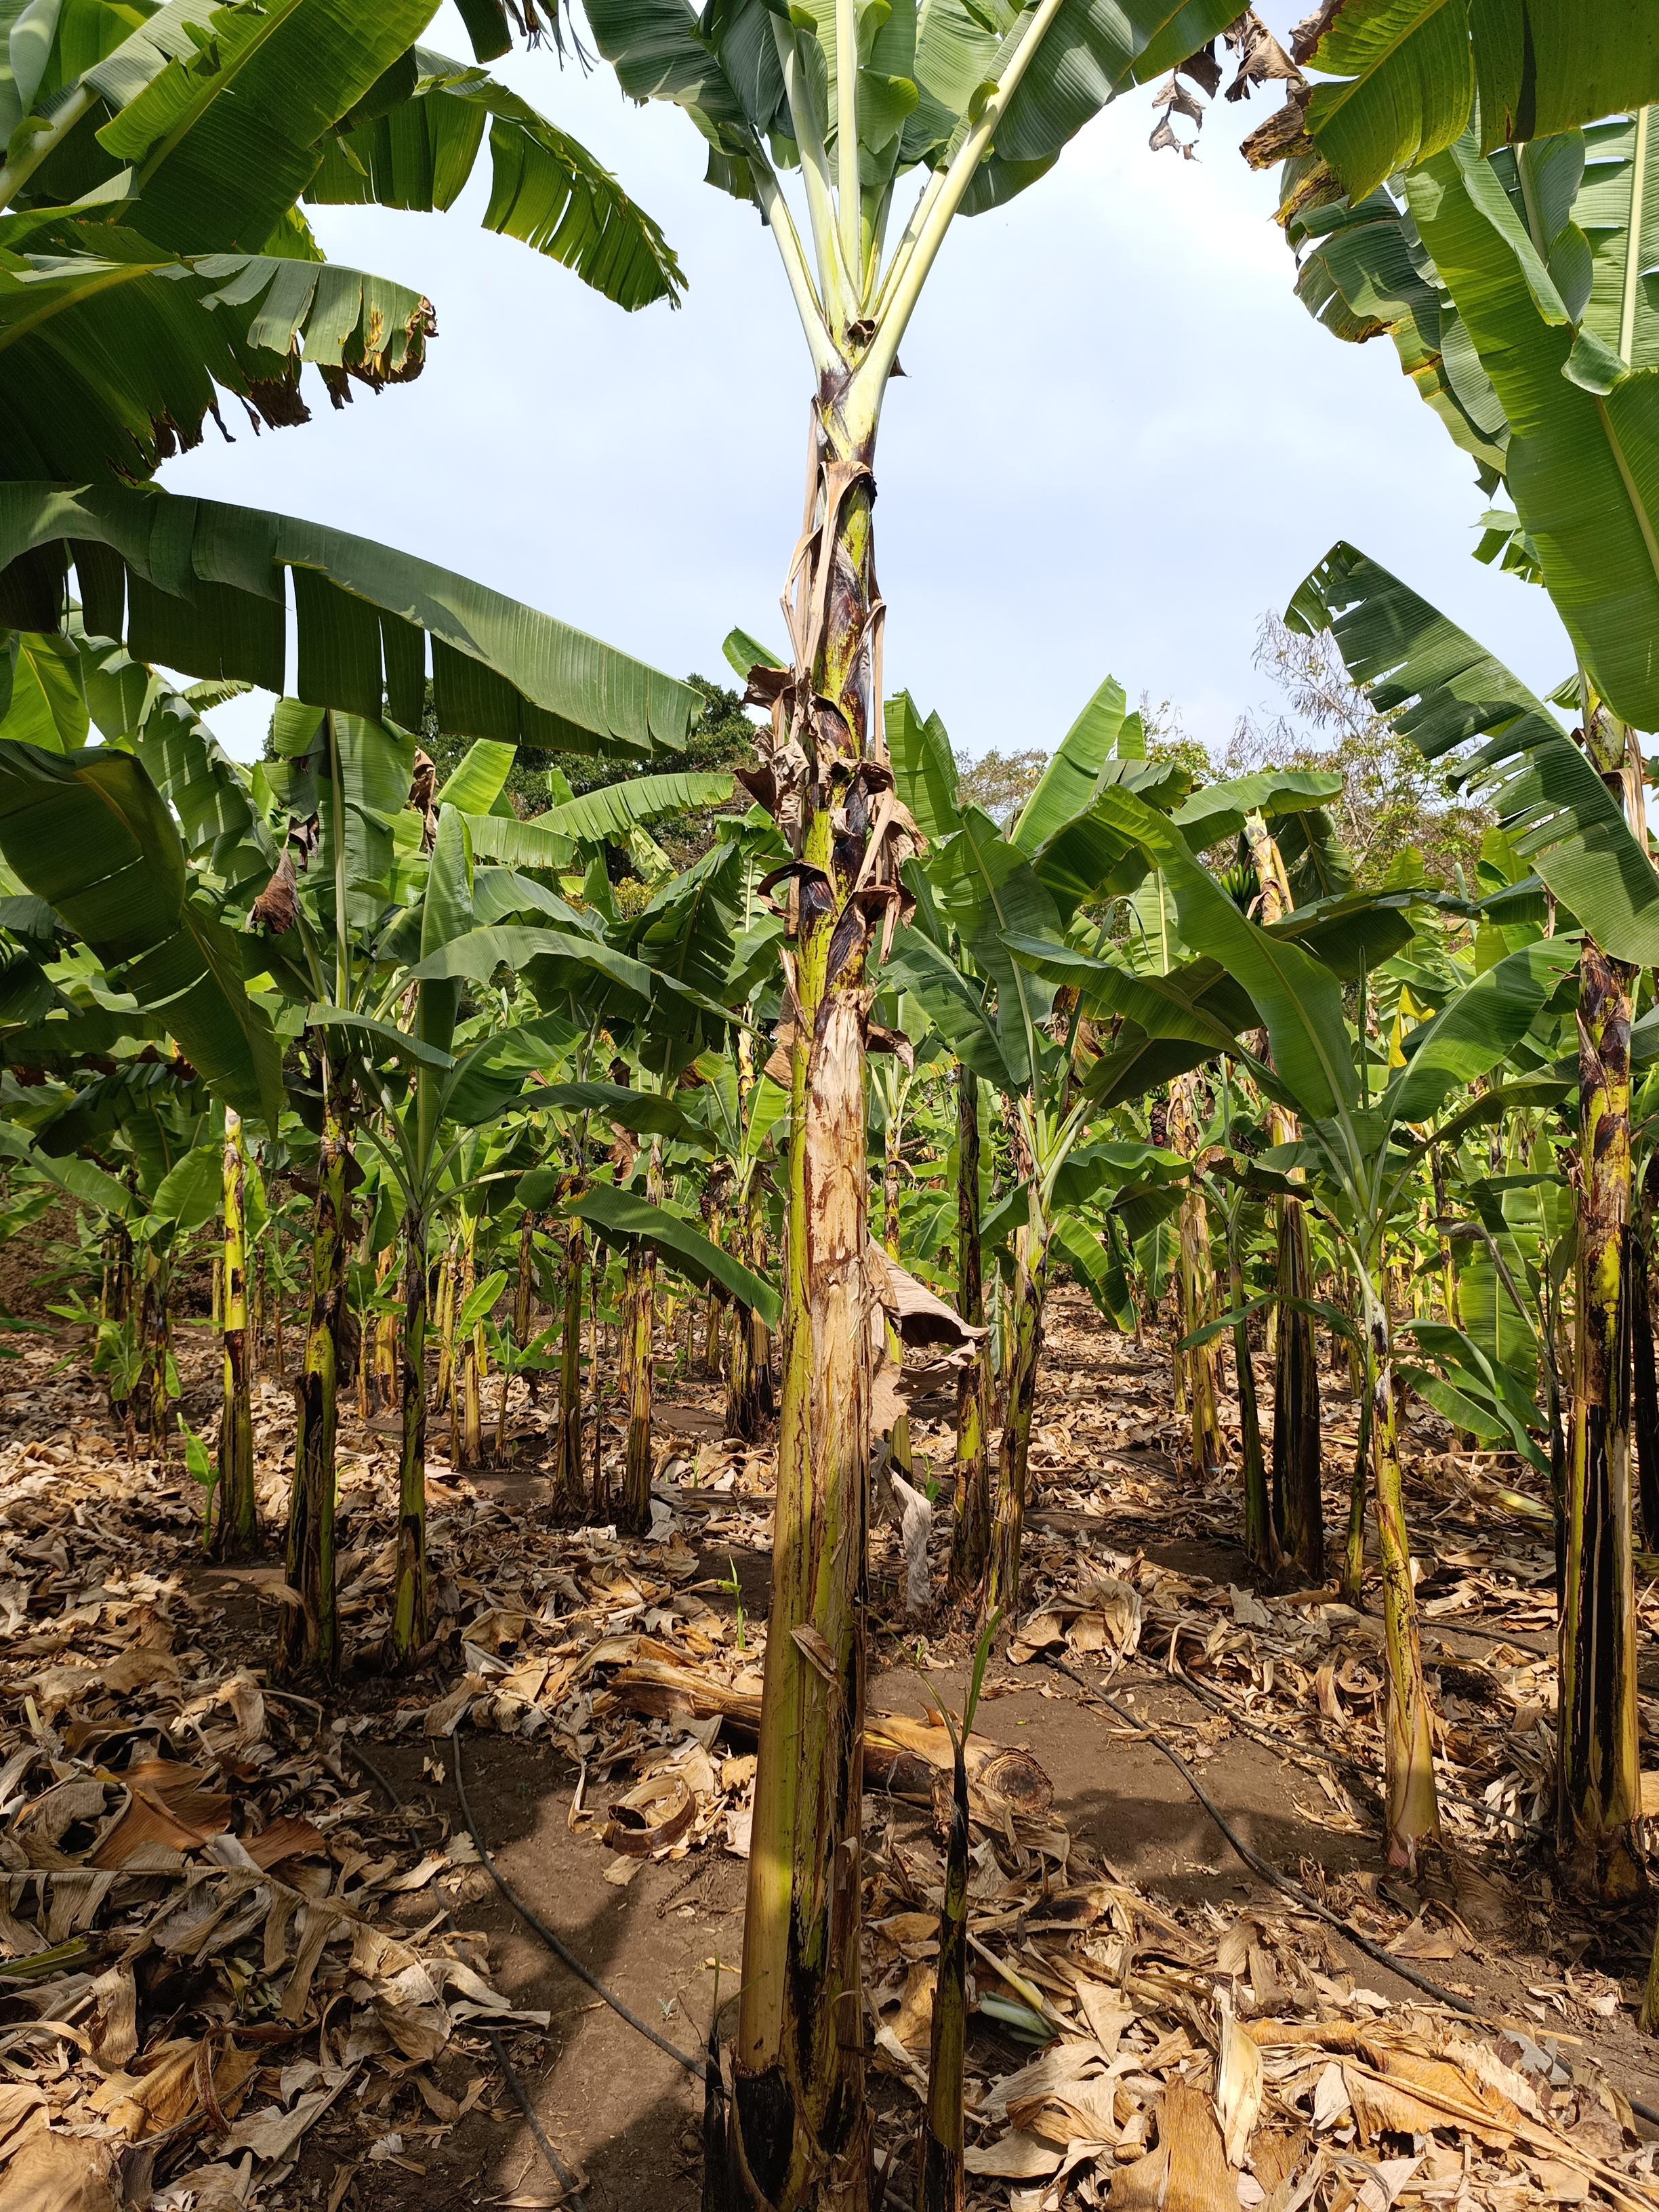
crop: banana
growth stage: vegetative
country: Tanzania
